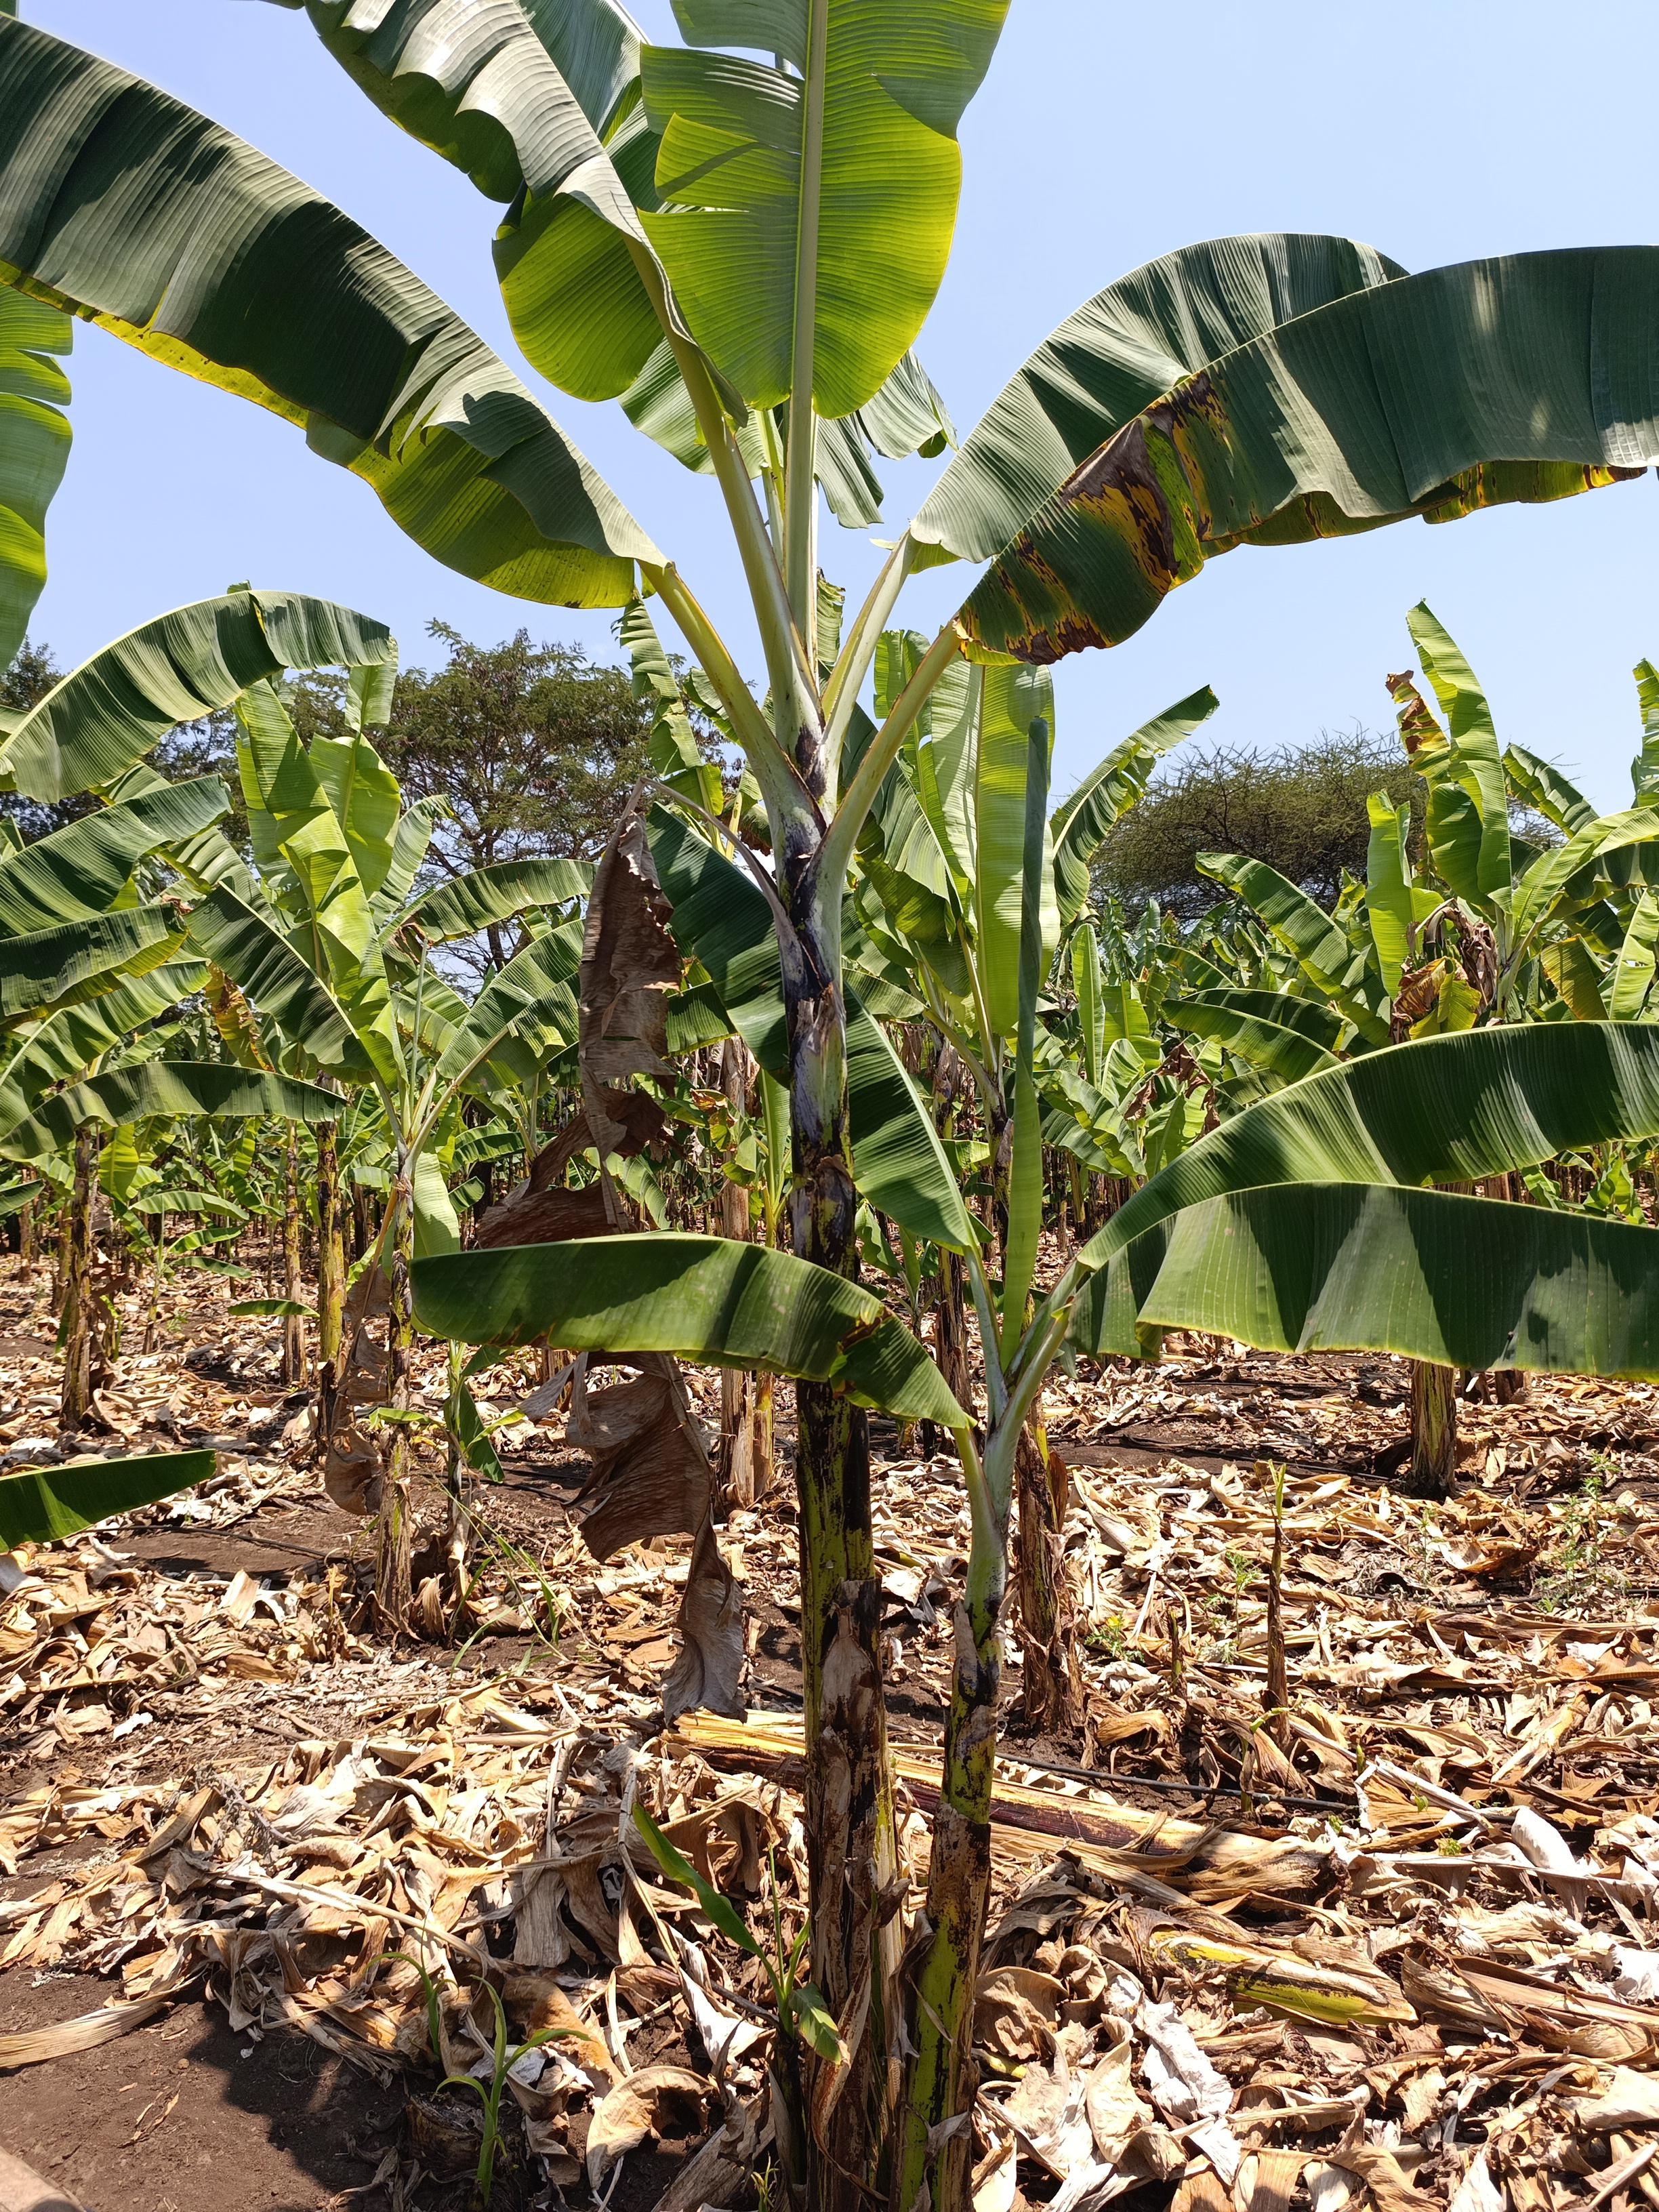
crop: banana
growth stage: vegetative
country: Tanzania
